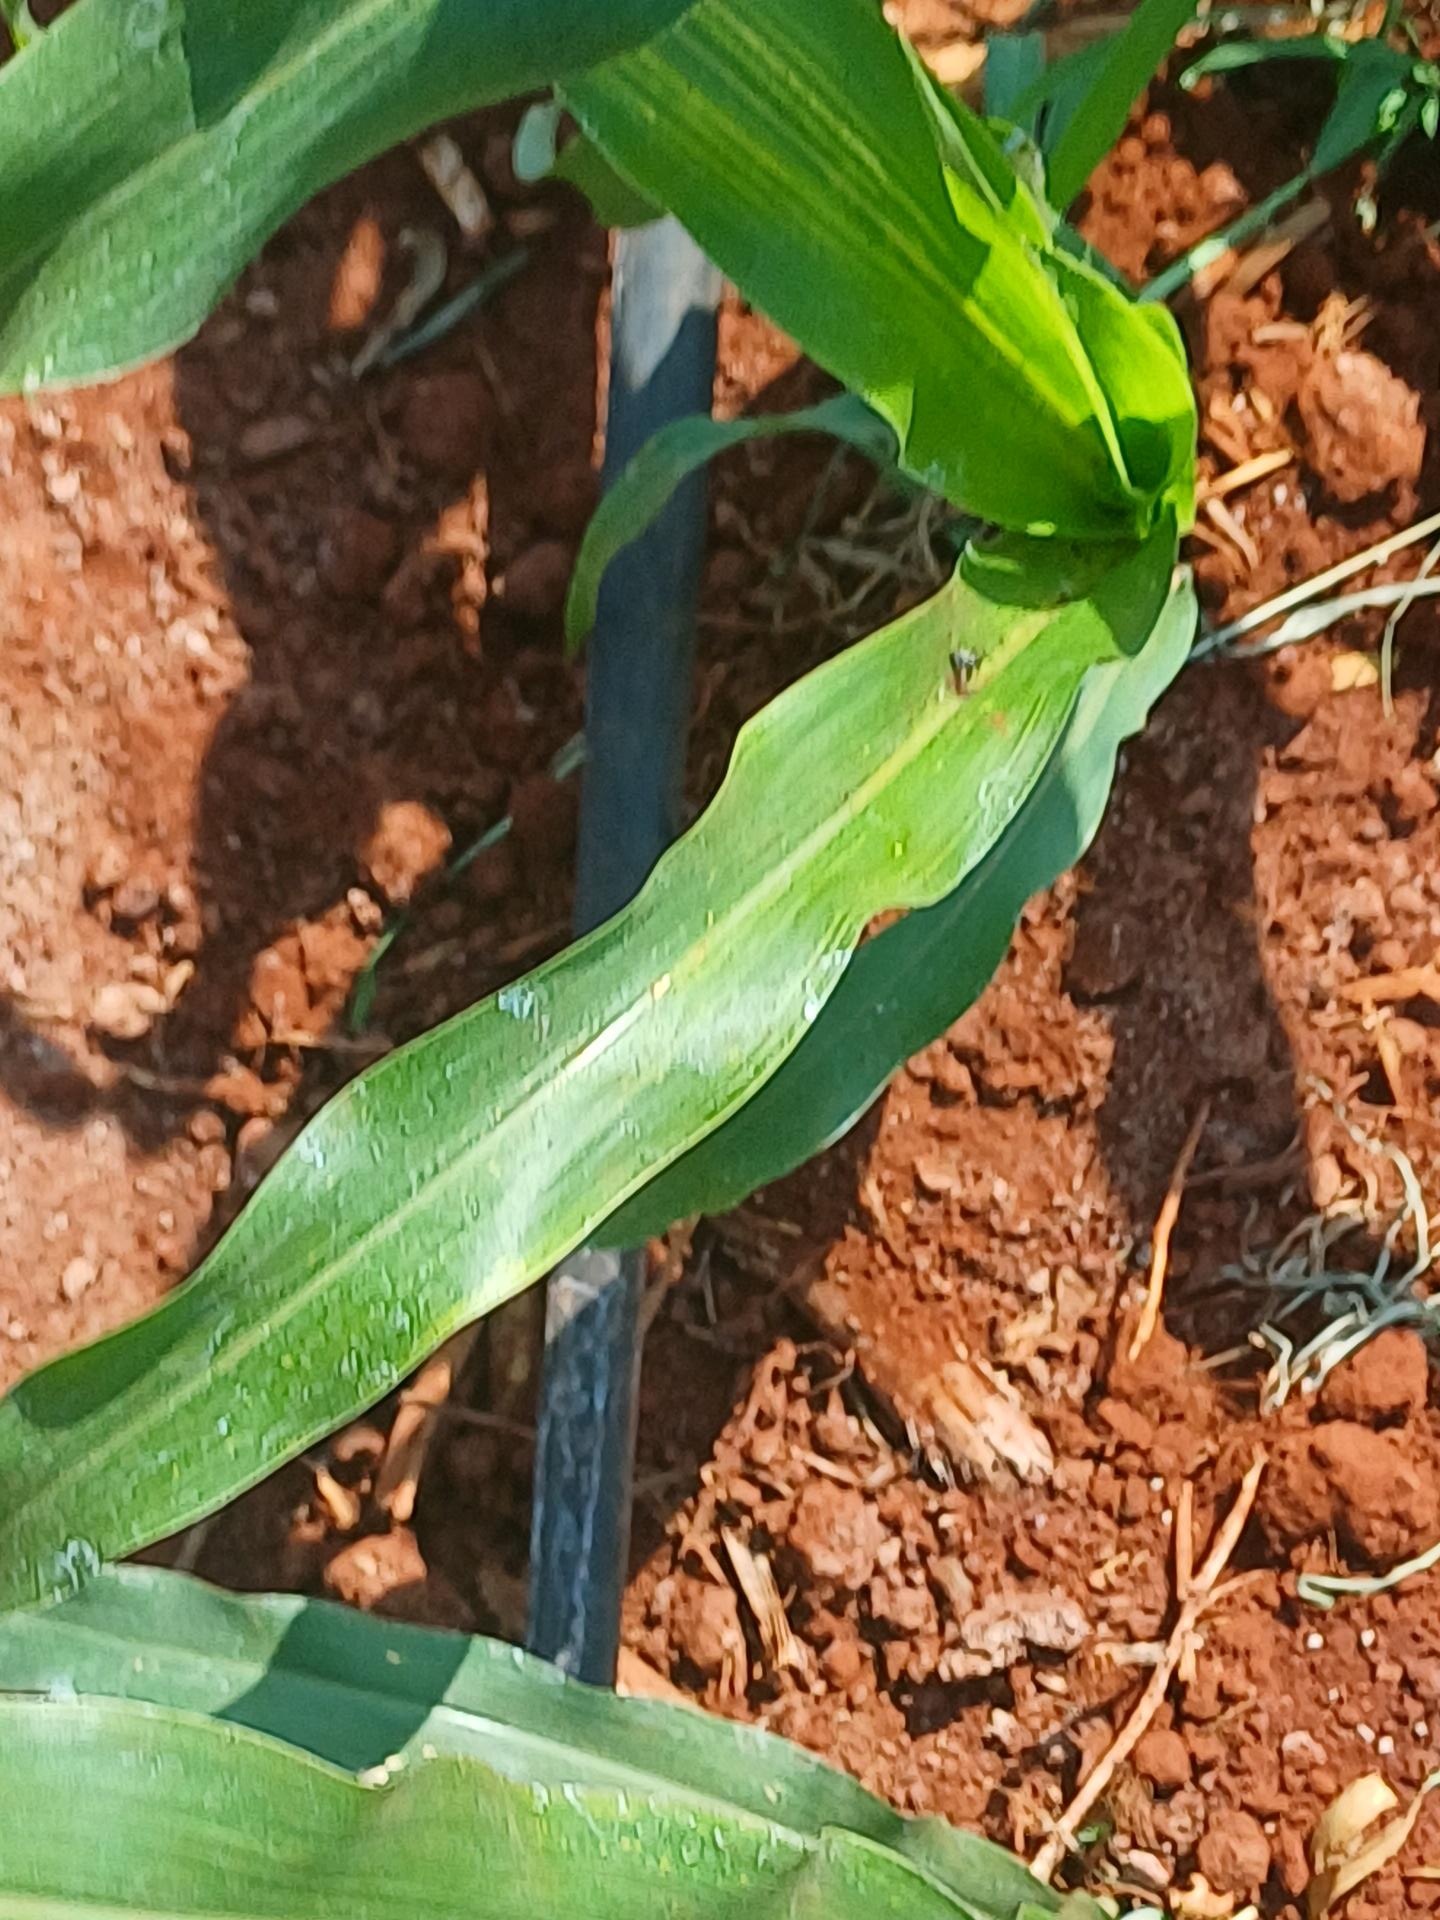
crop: sorghum
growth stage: vegetative
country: Kenya
